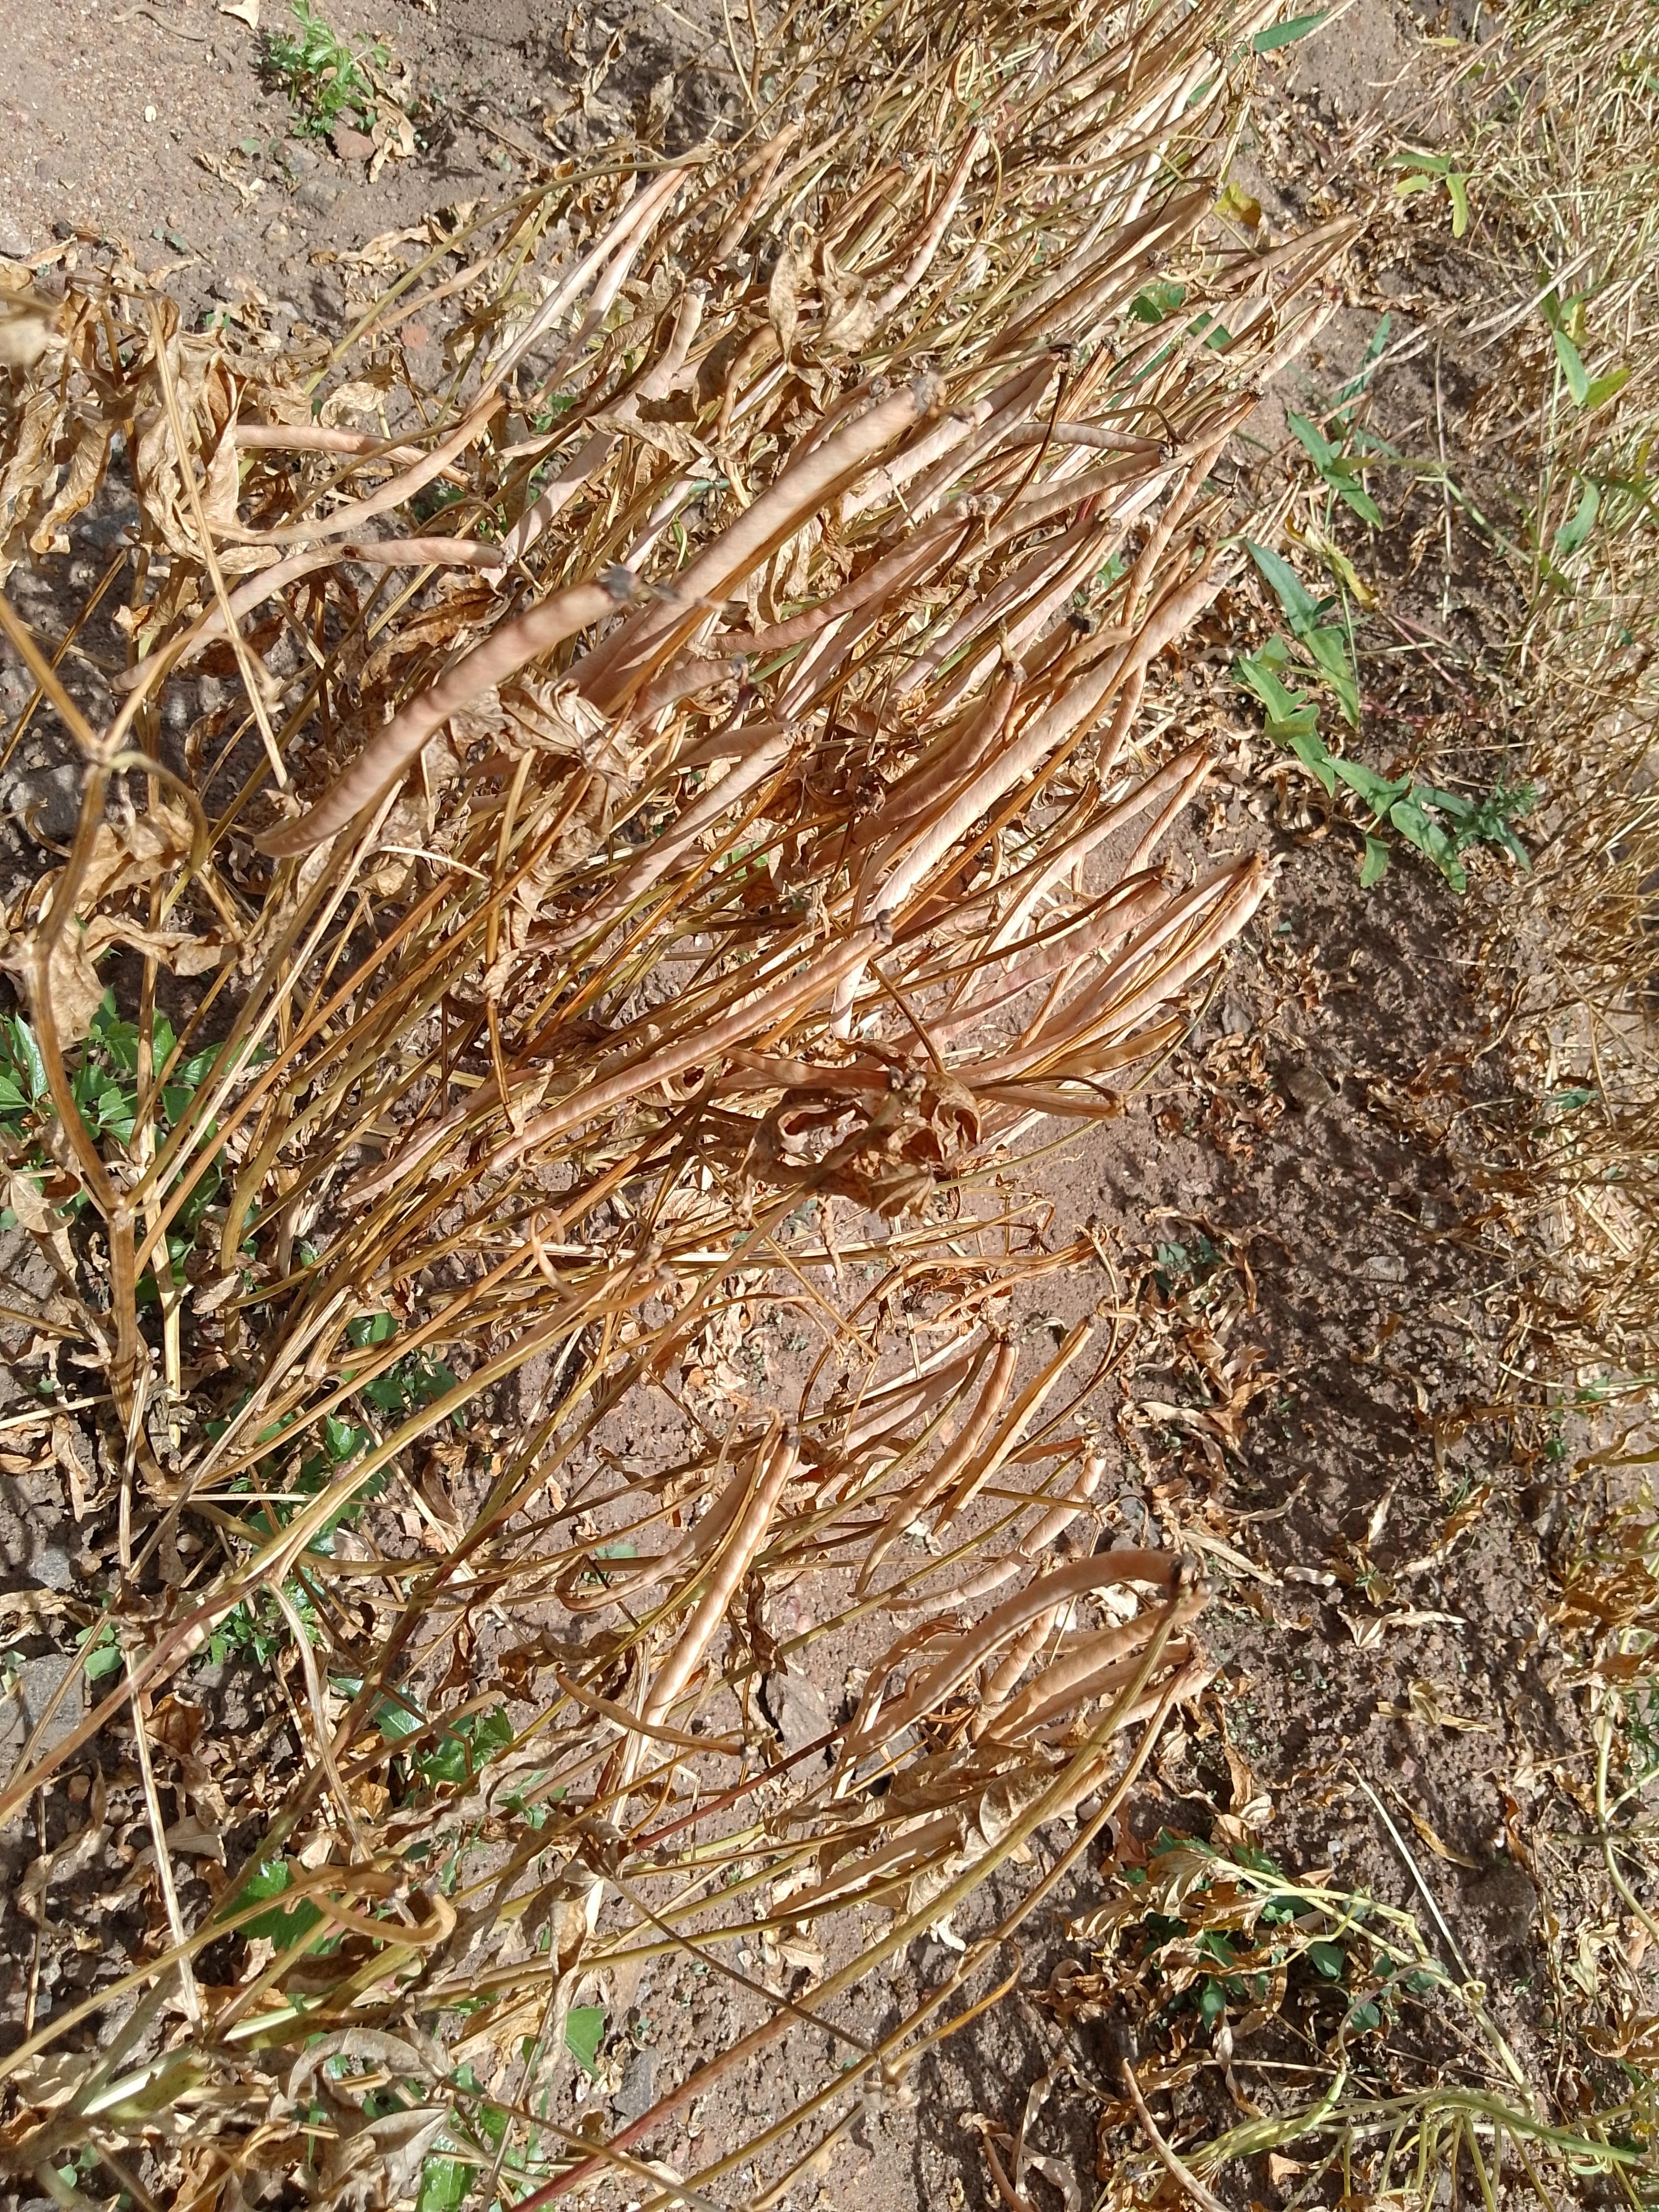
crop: cowpea
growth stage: harvest maturity
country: Malawi
